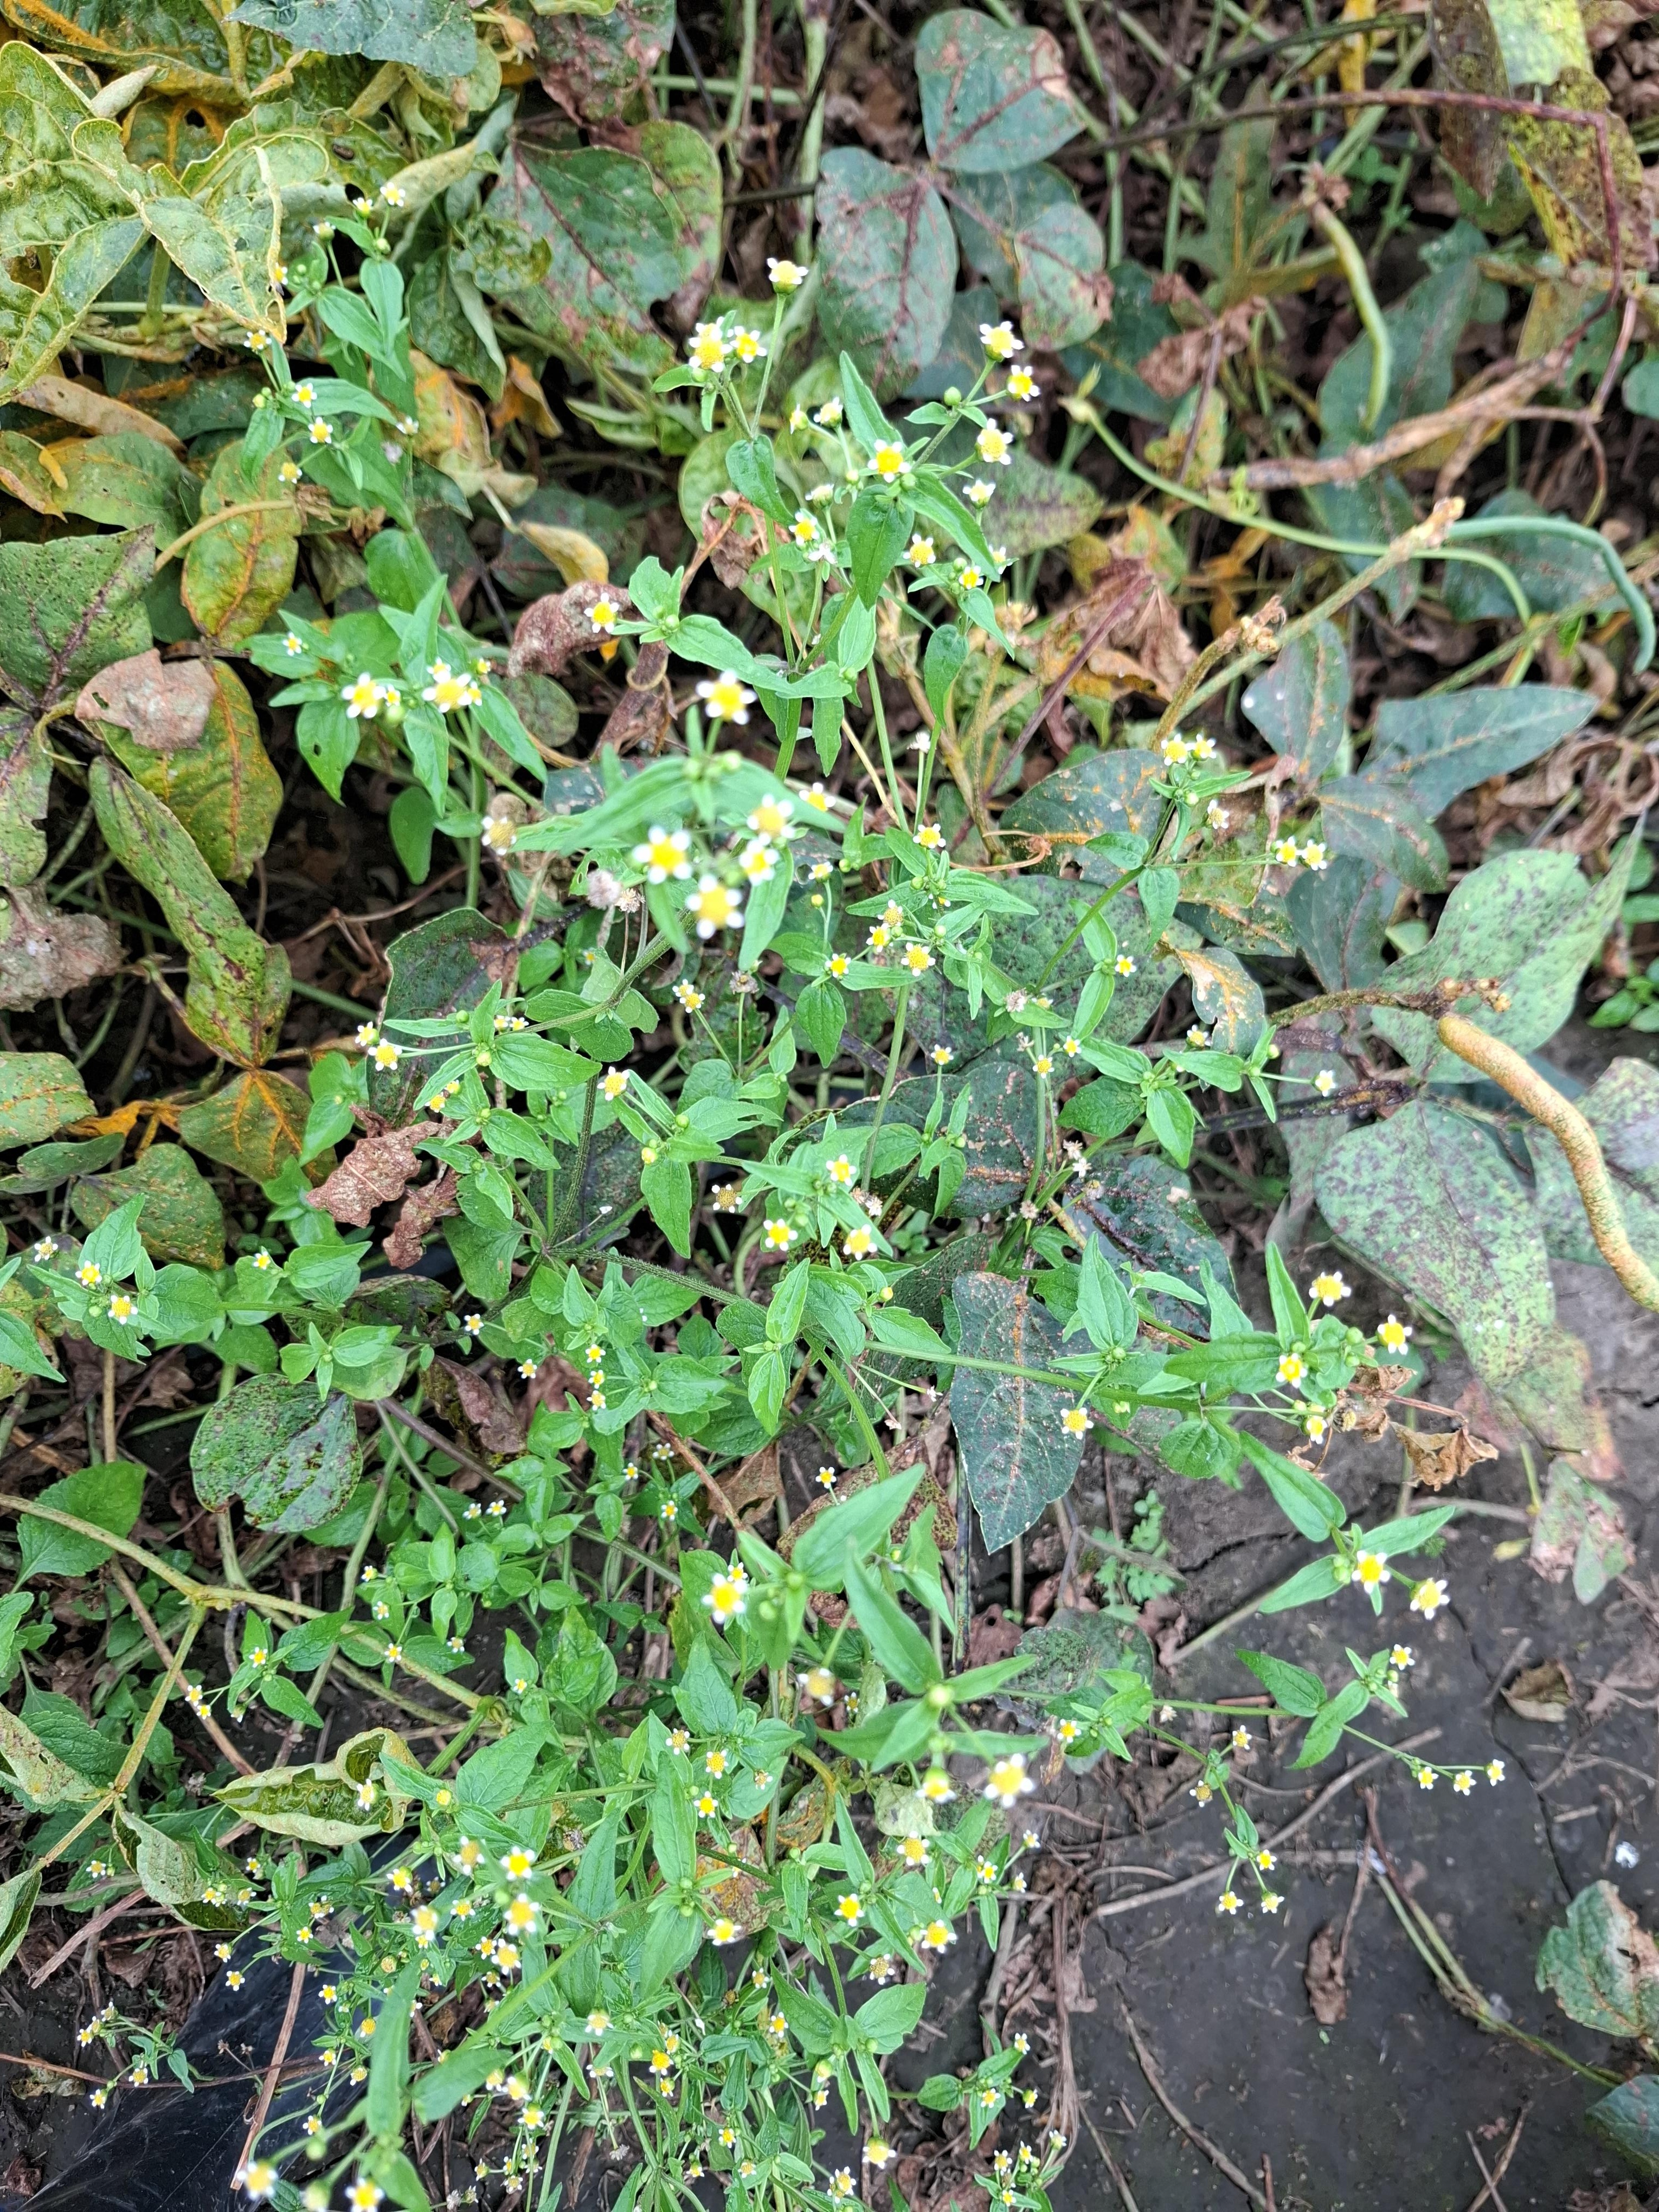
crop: cowpea
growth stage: development pod
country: Tanzania
